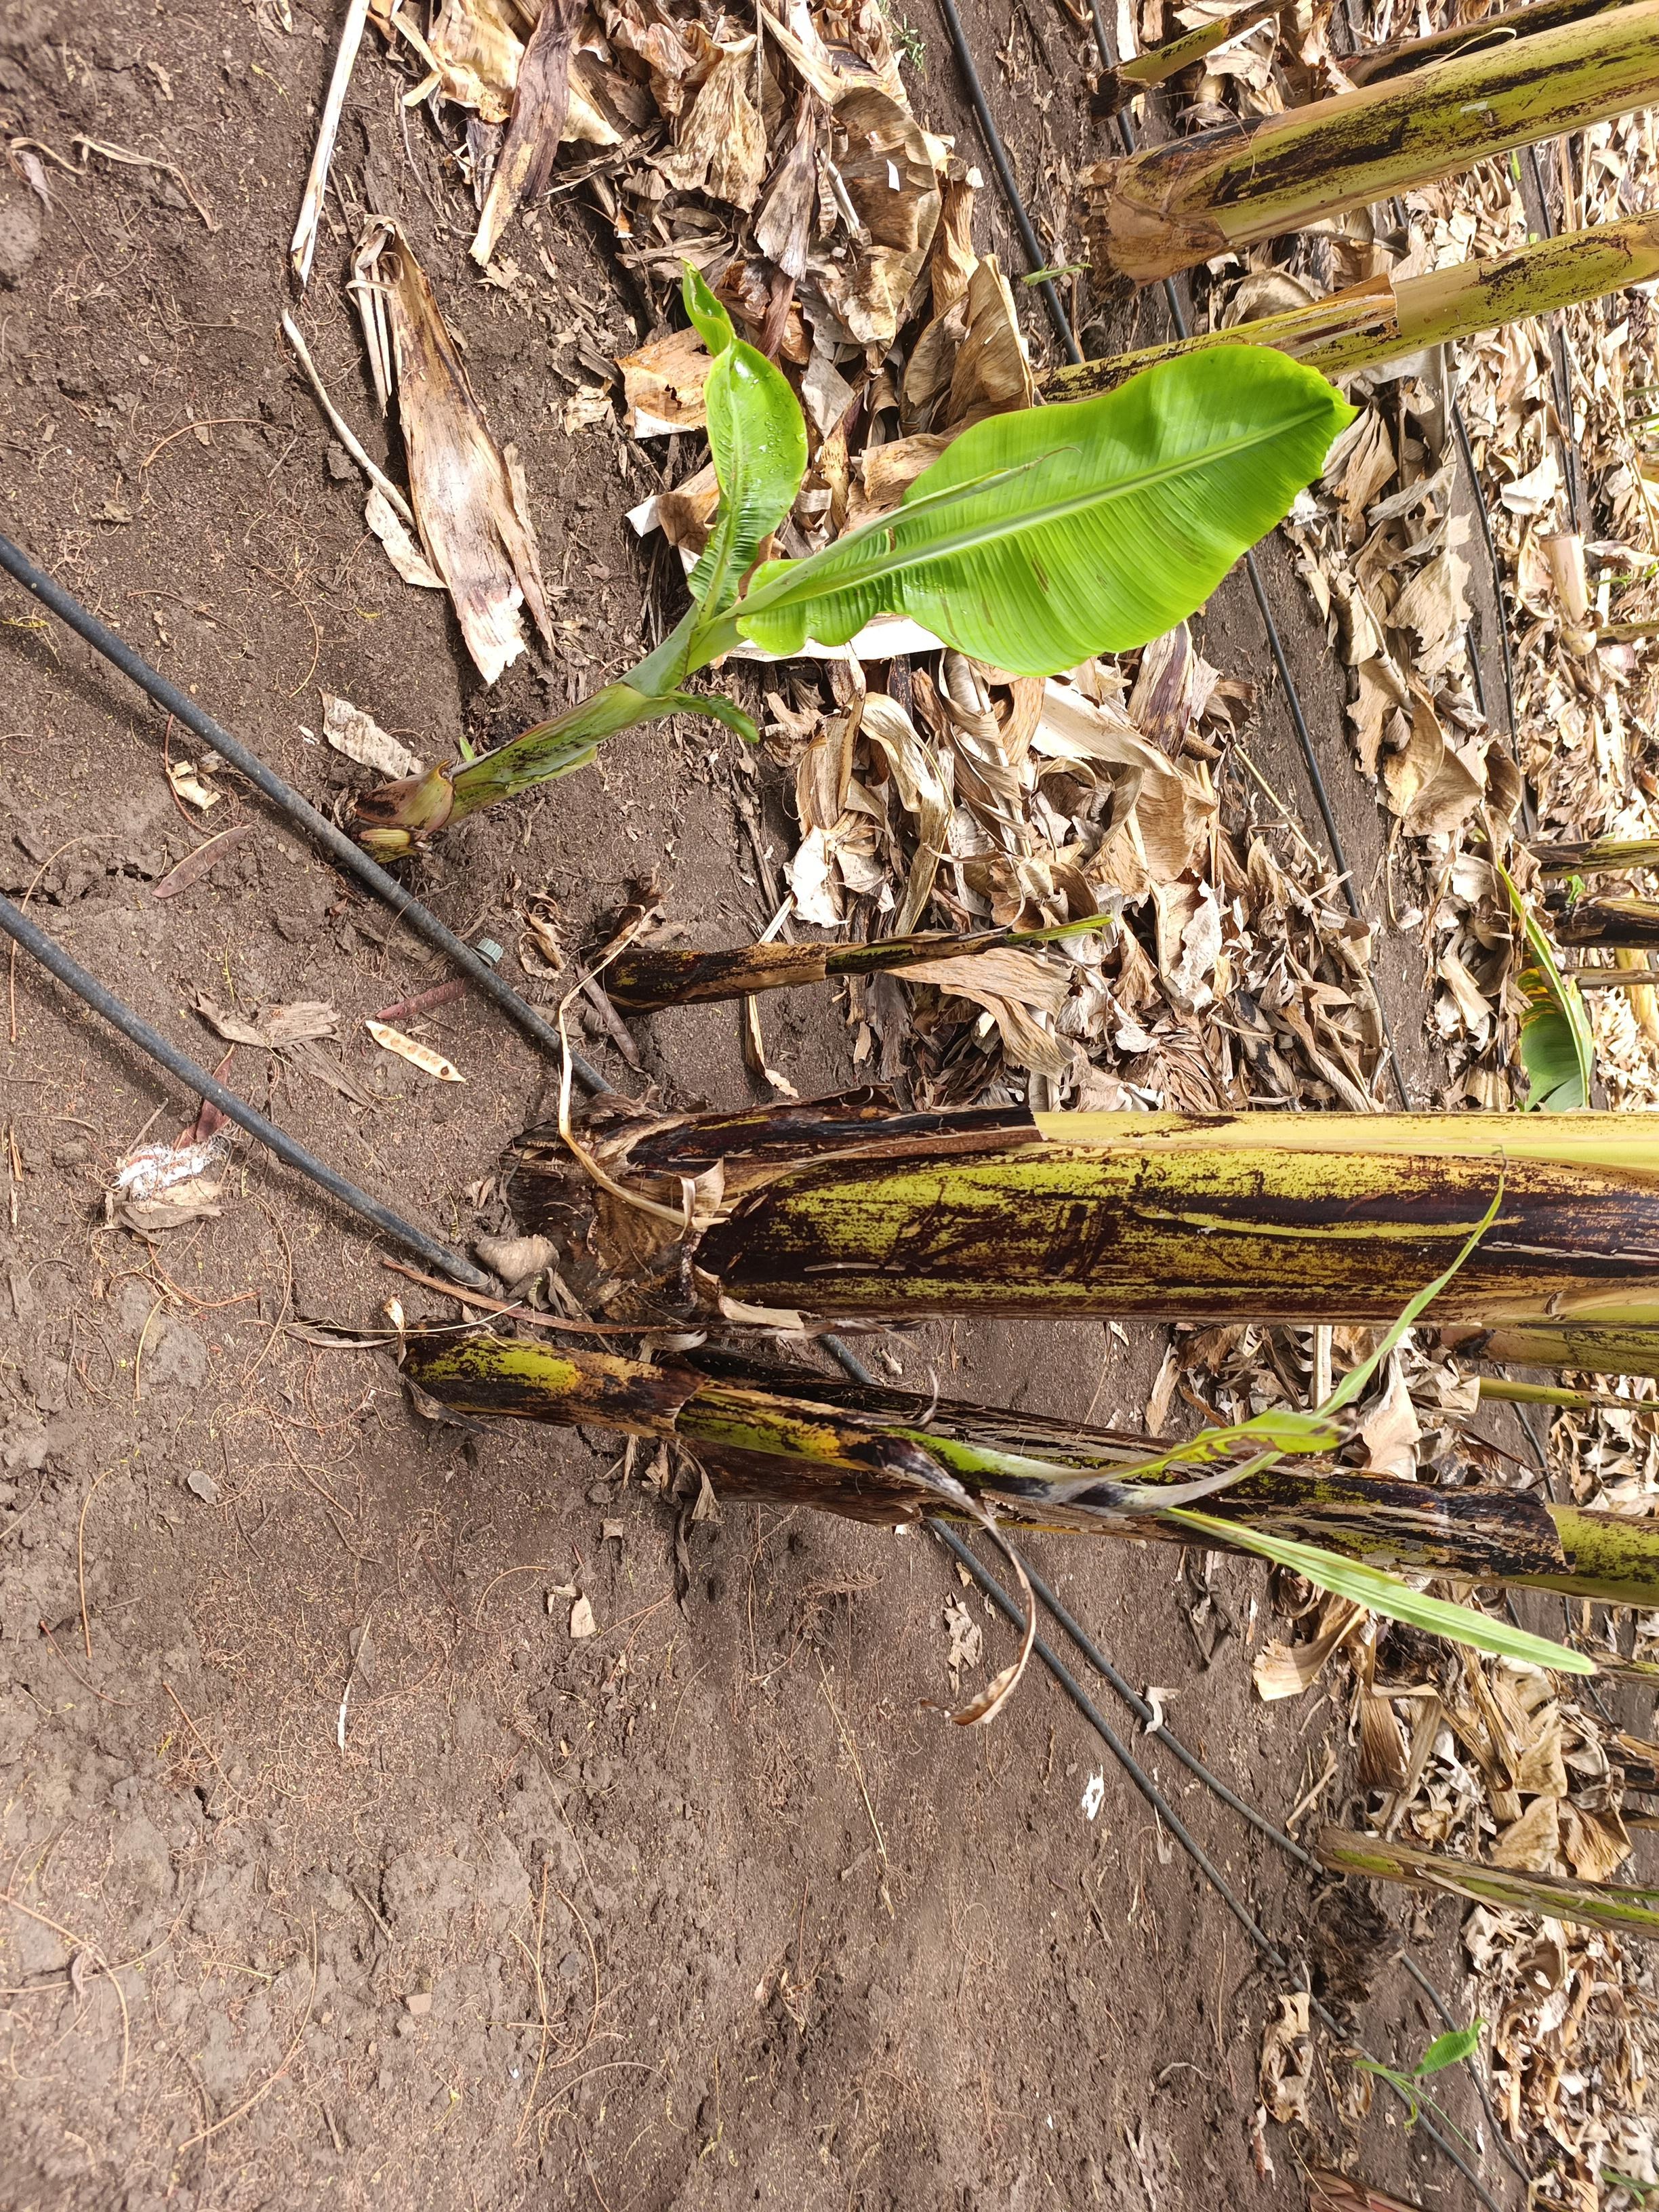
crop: banana
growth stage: emergence sucker
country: Tanzania
